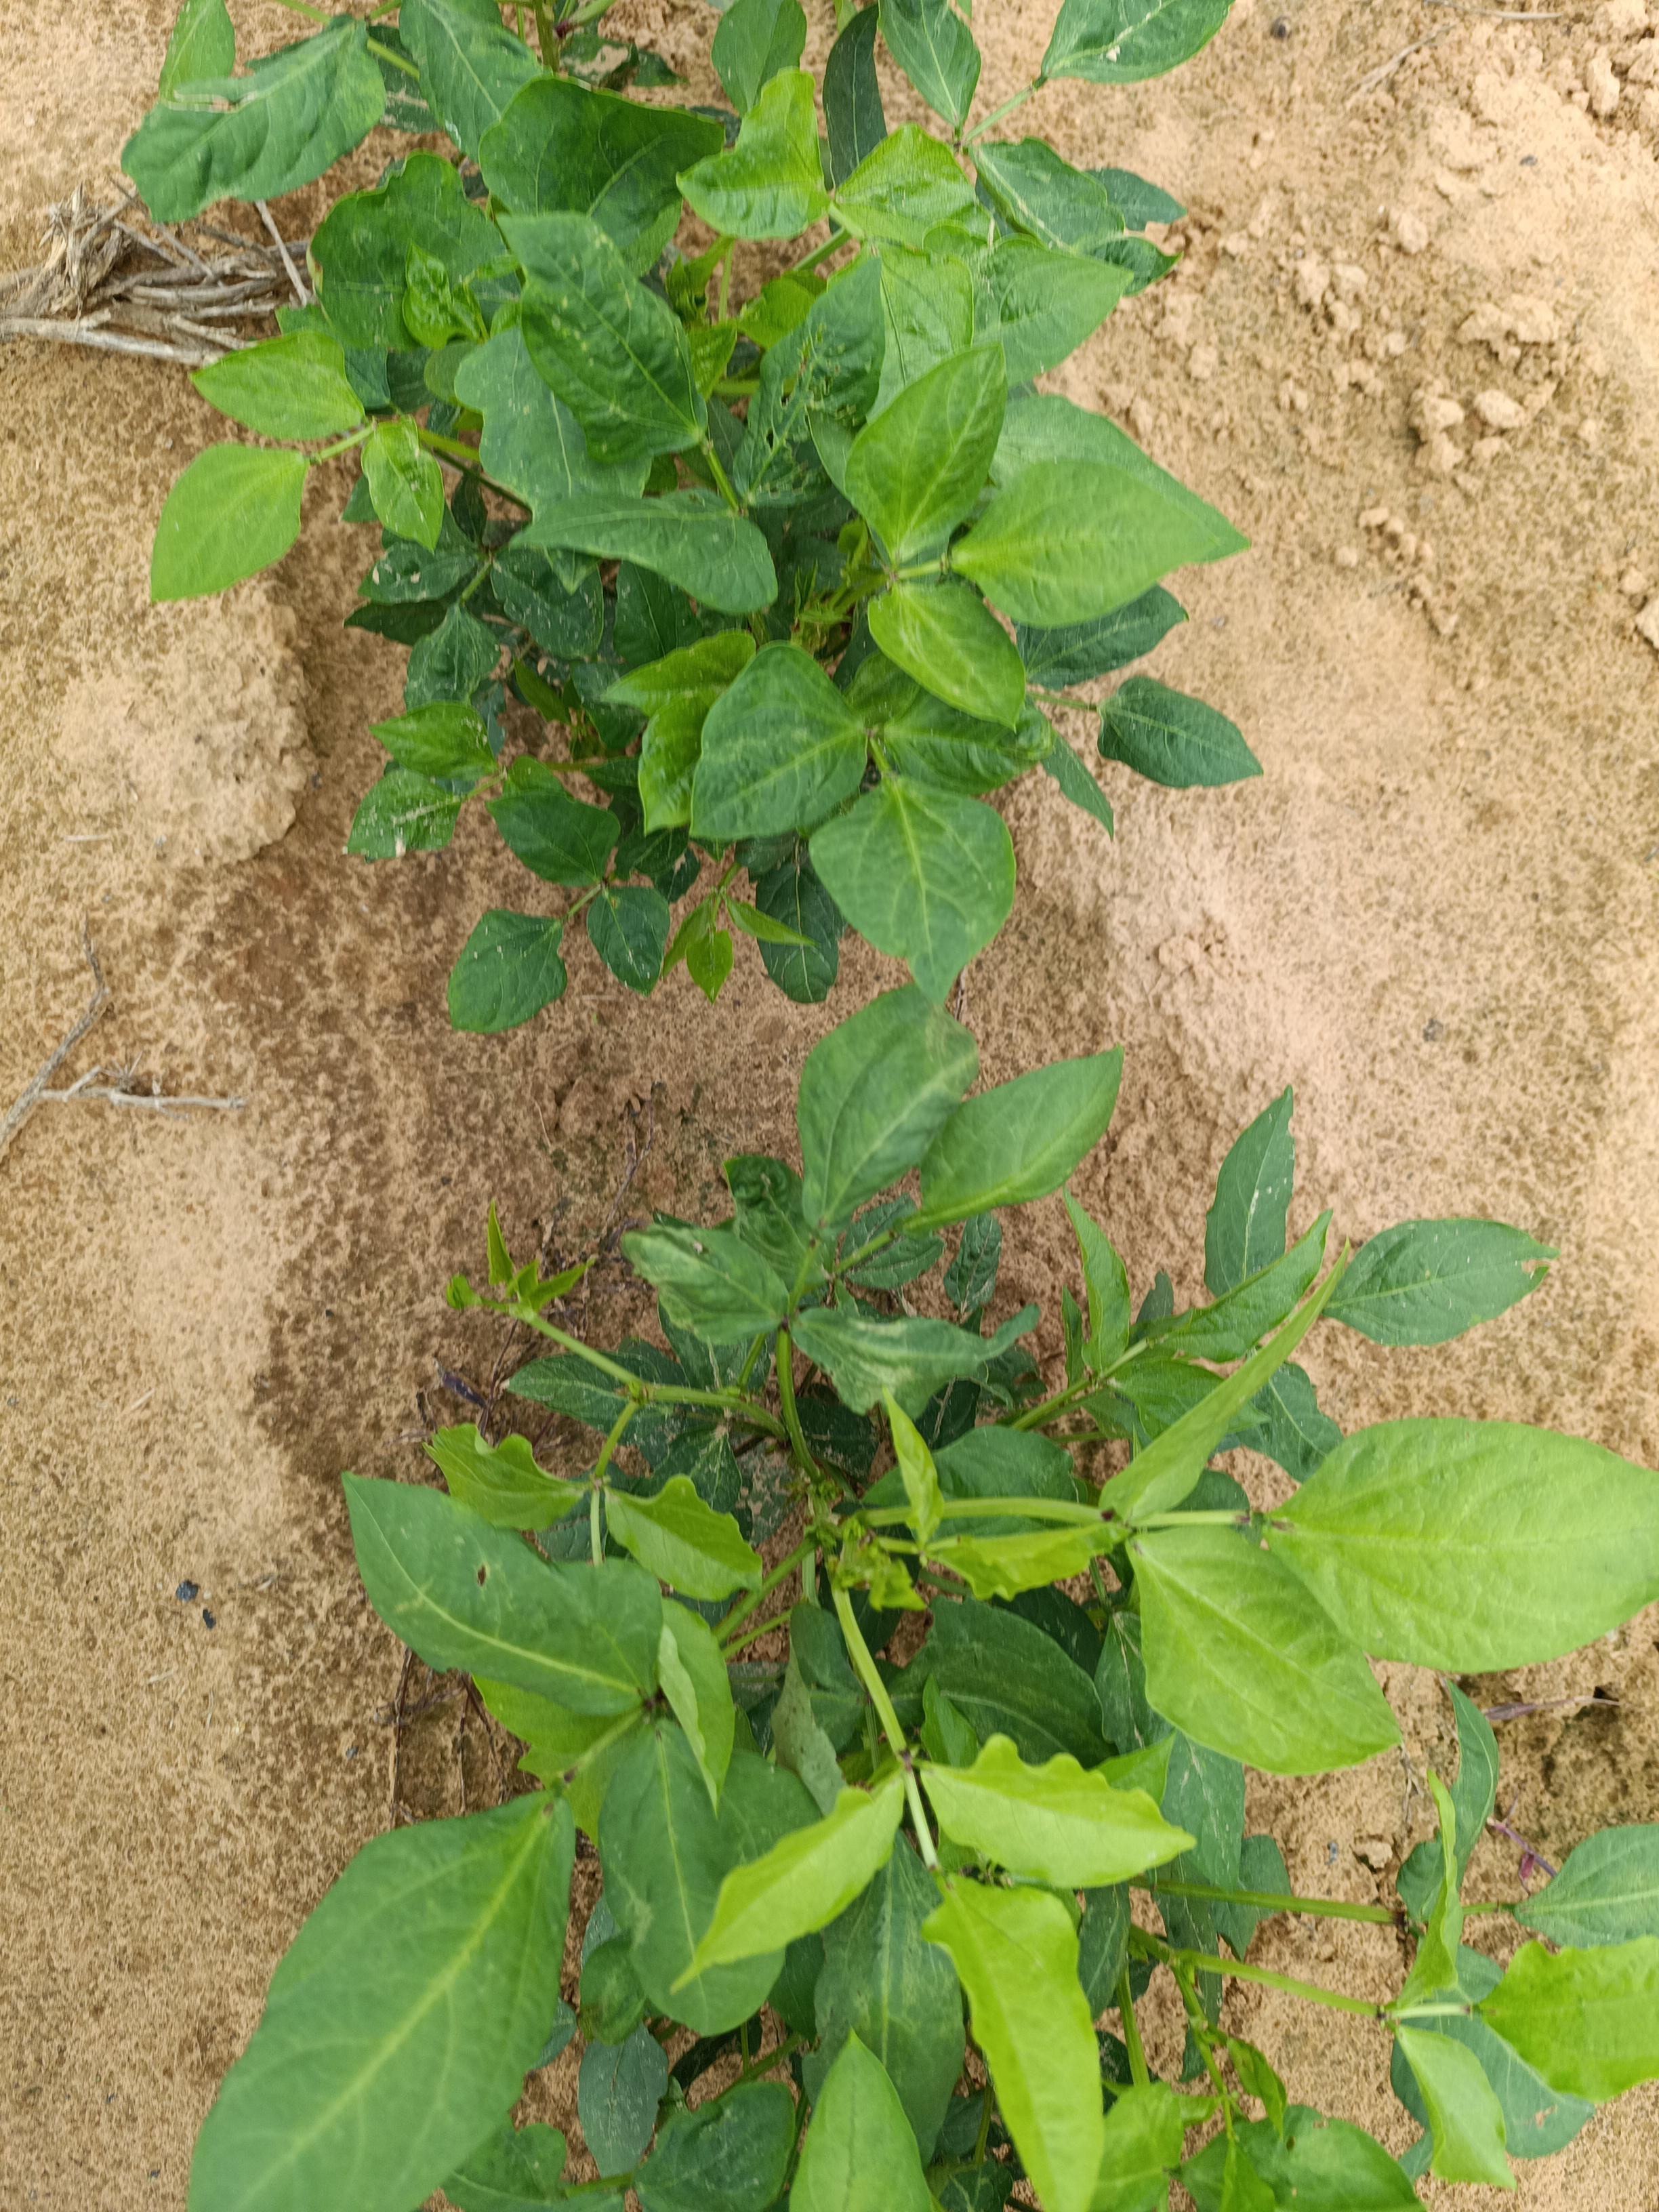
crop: cowpea
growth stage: emergence
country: Nigeria
